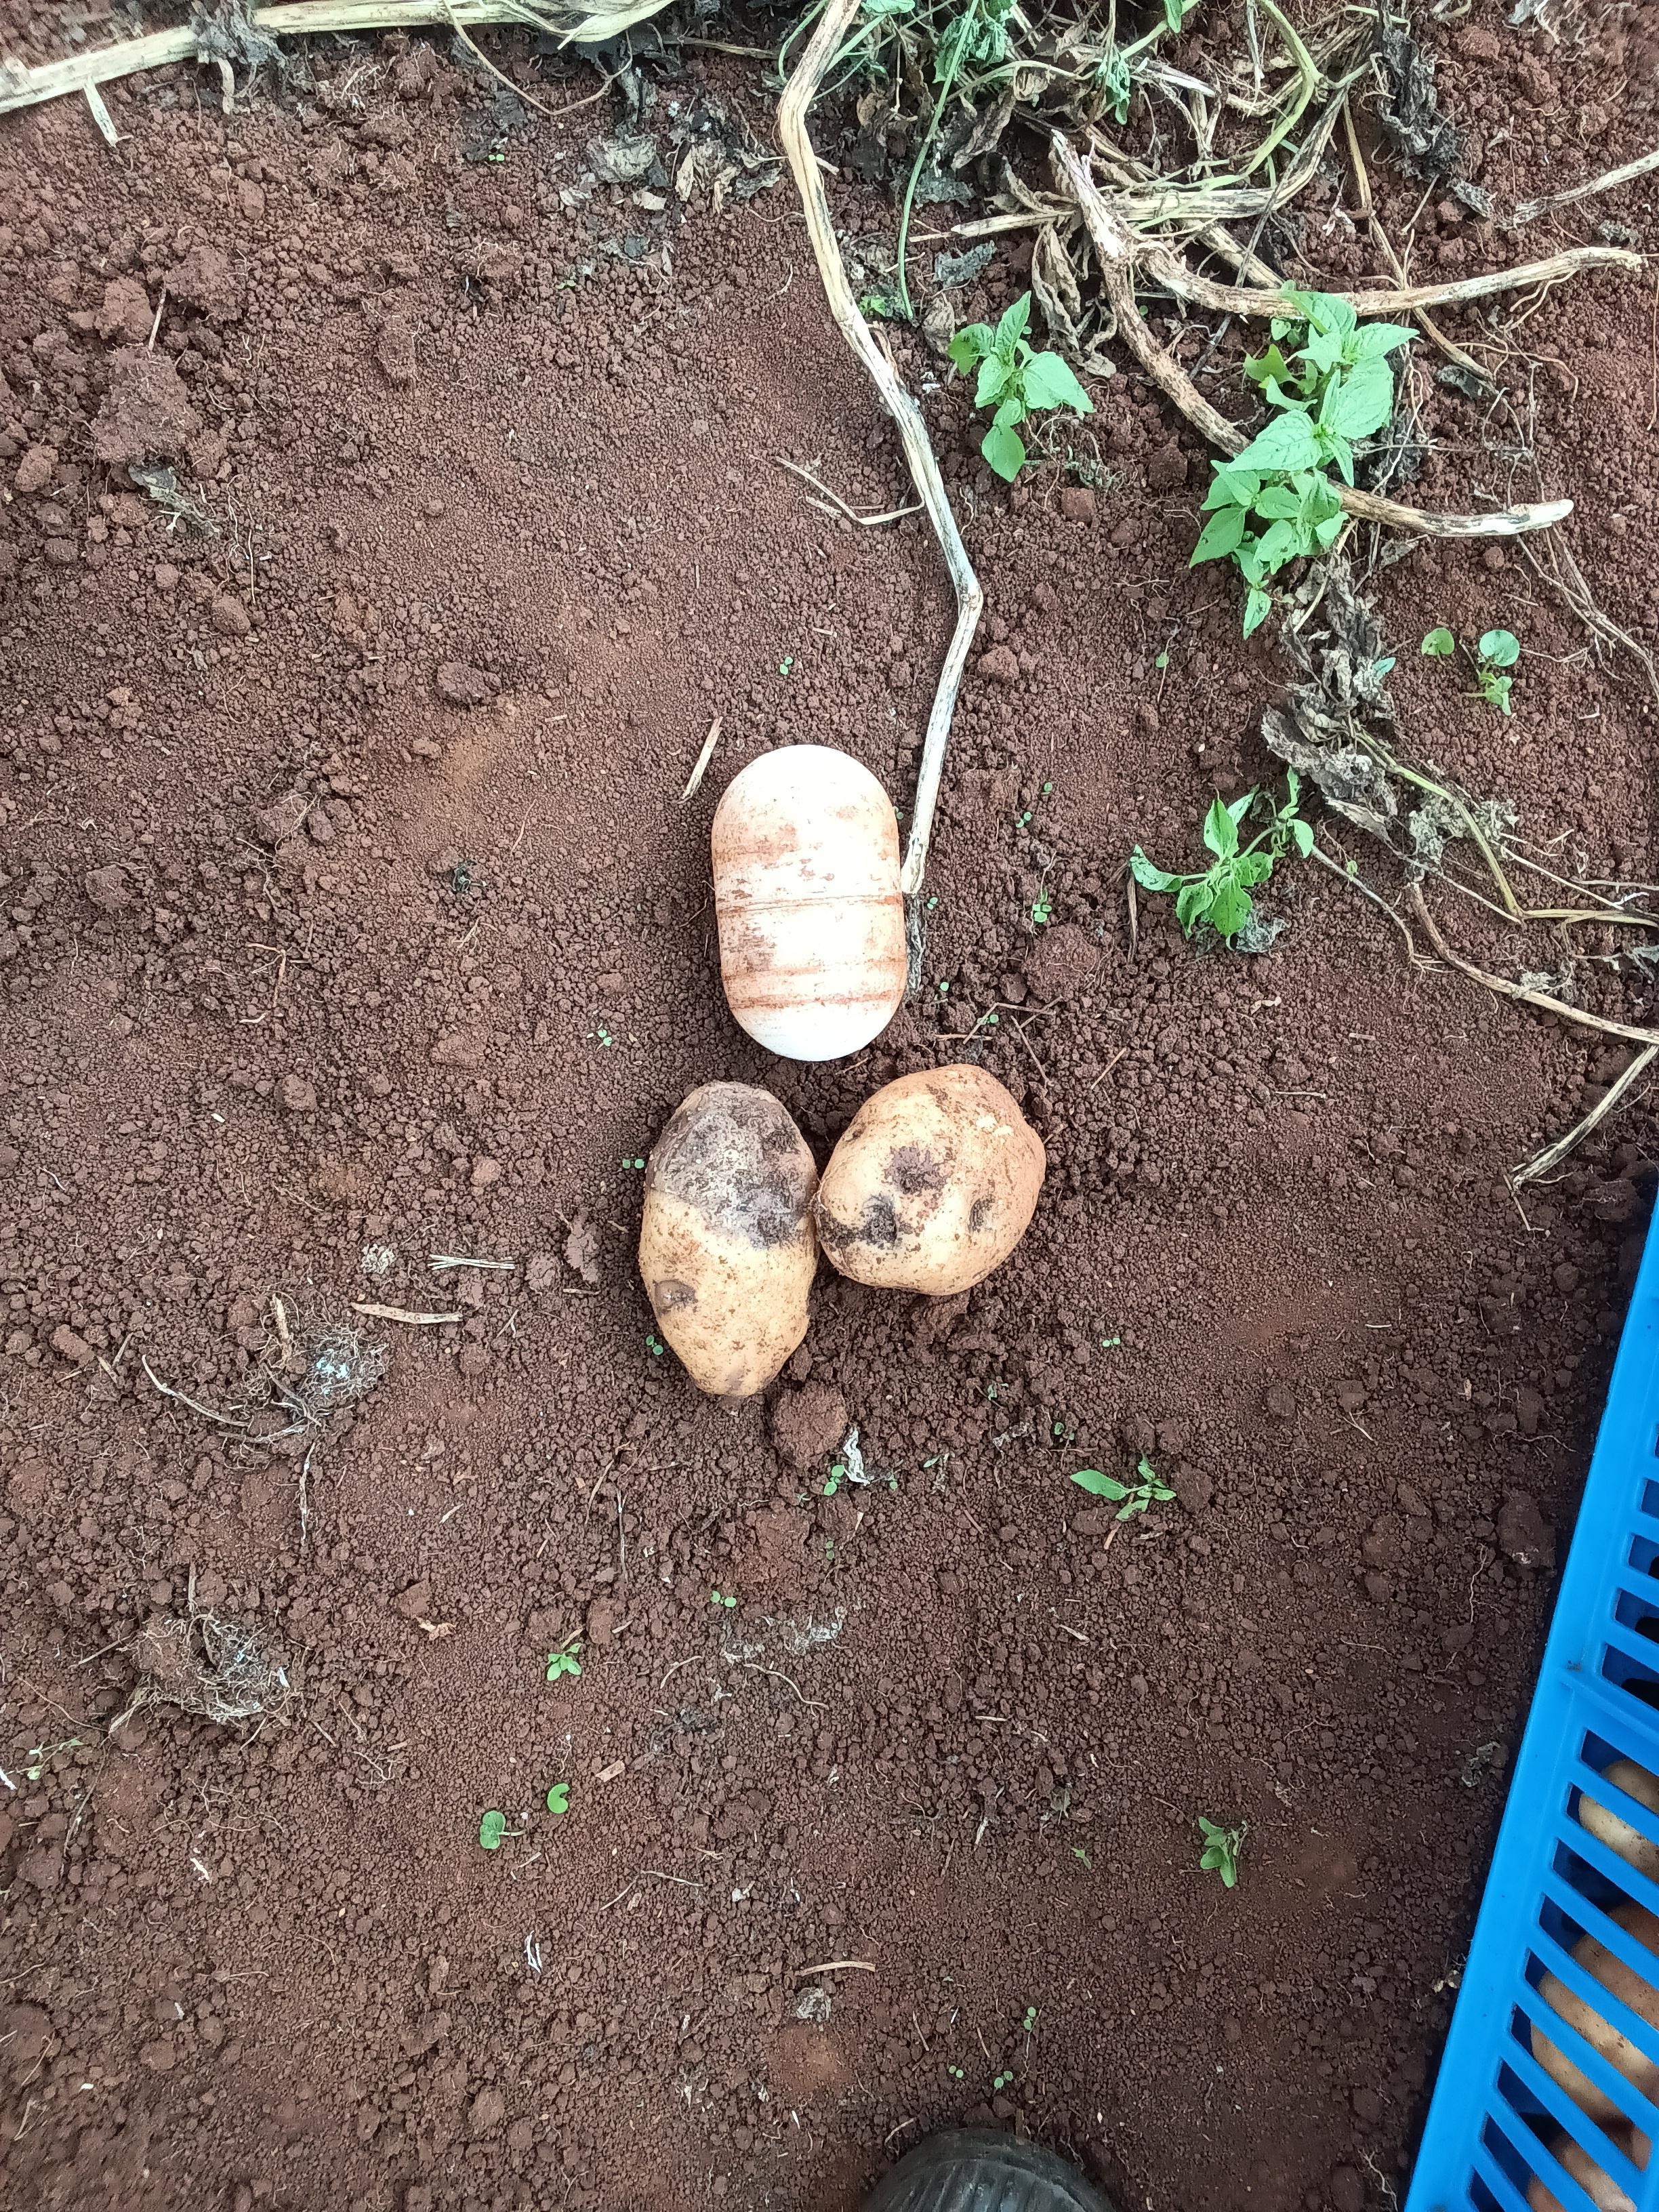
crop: potato
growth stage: harvest
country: Kenya
